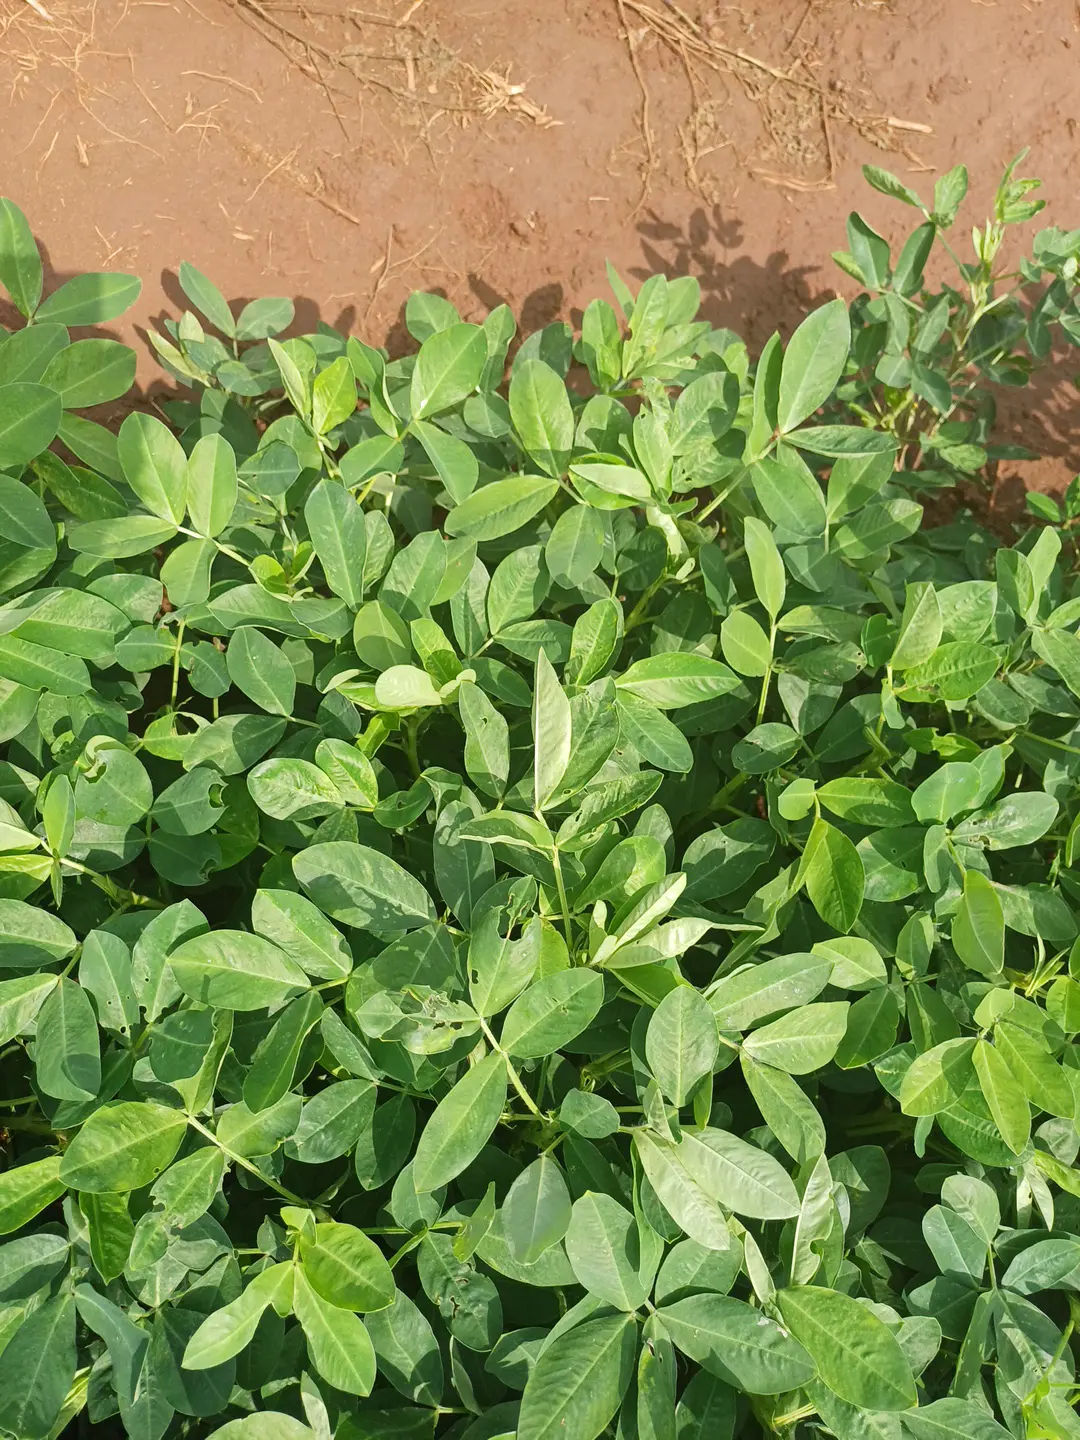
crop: groundnut
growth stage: flowering
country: Kenya
